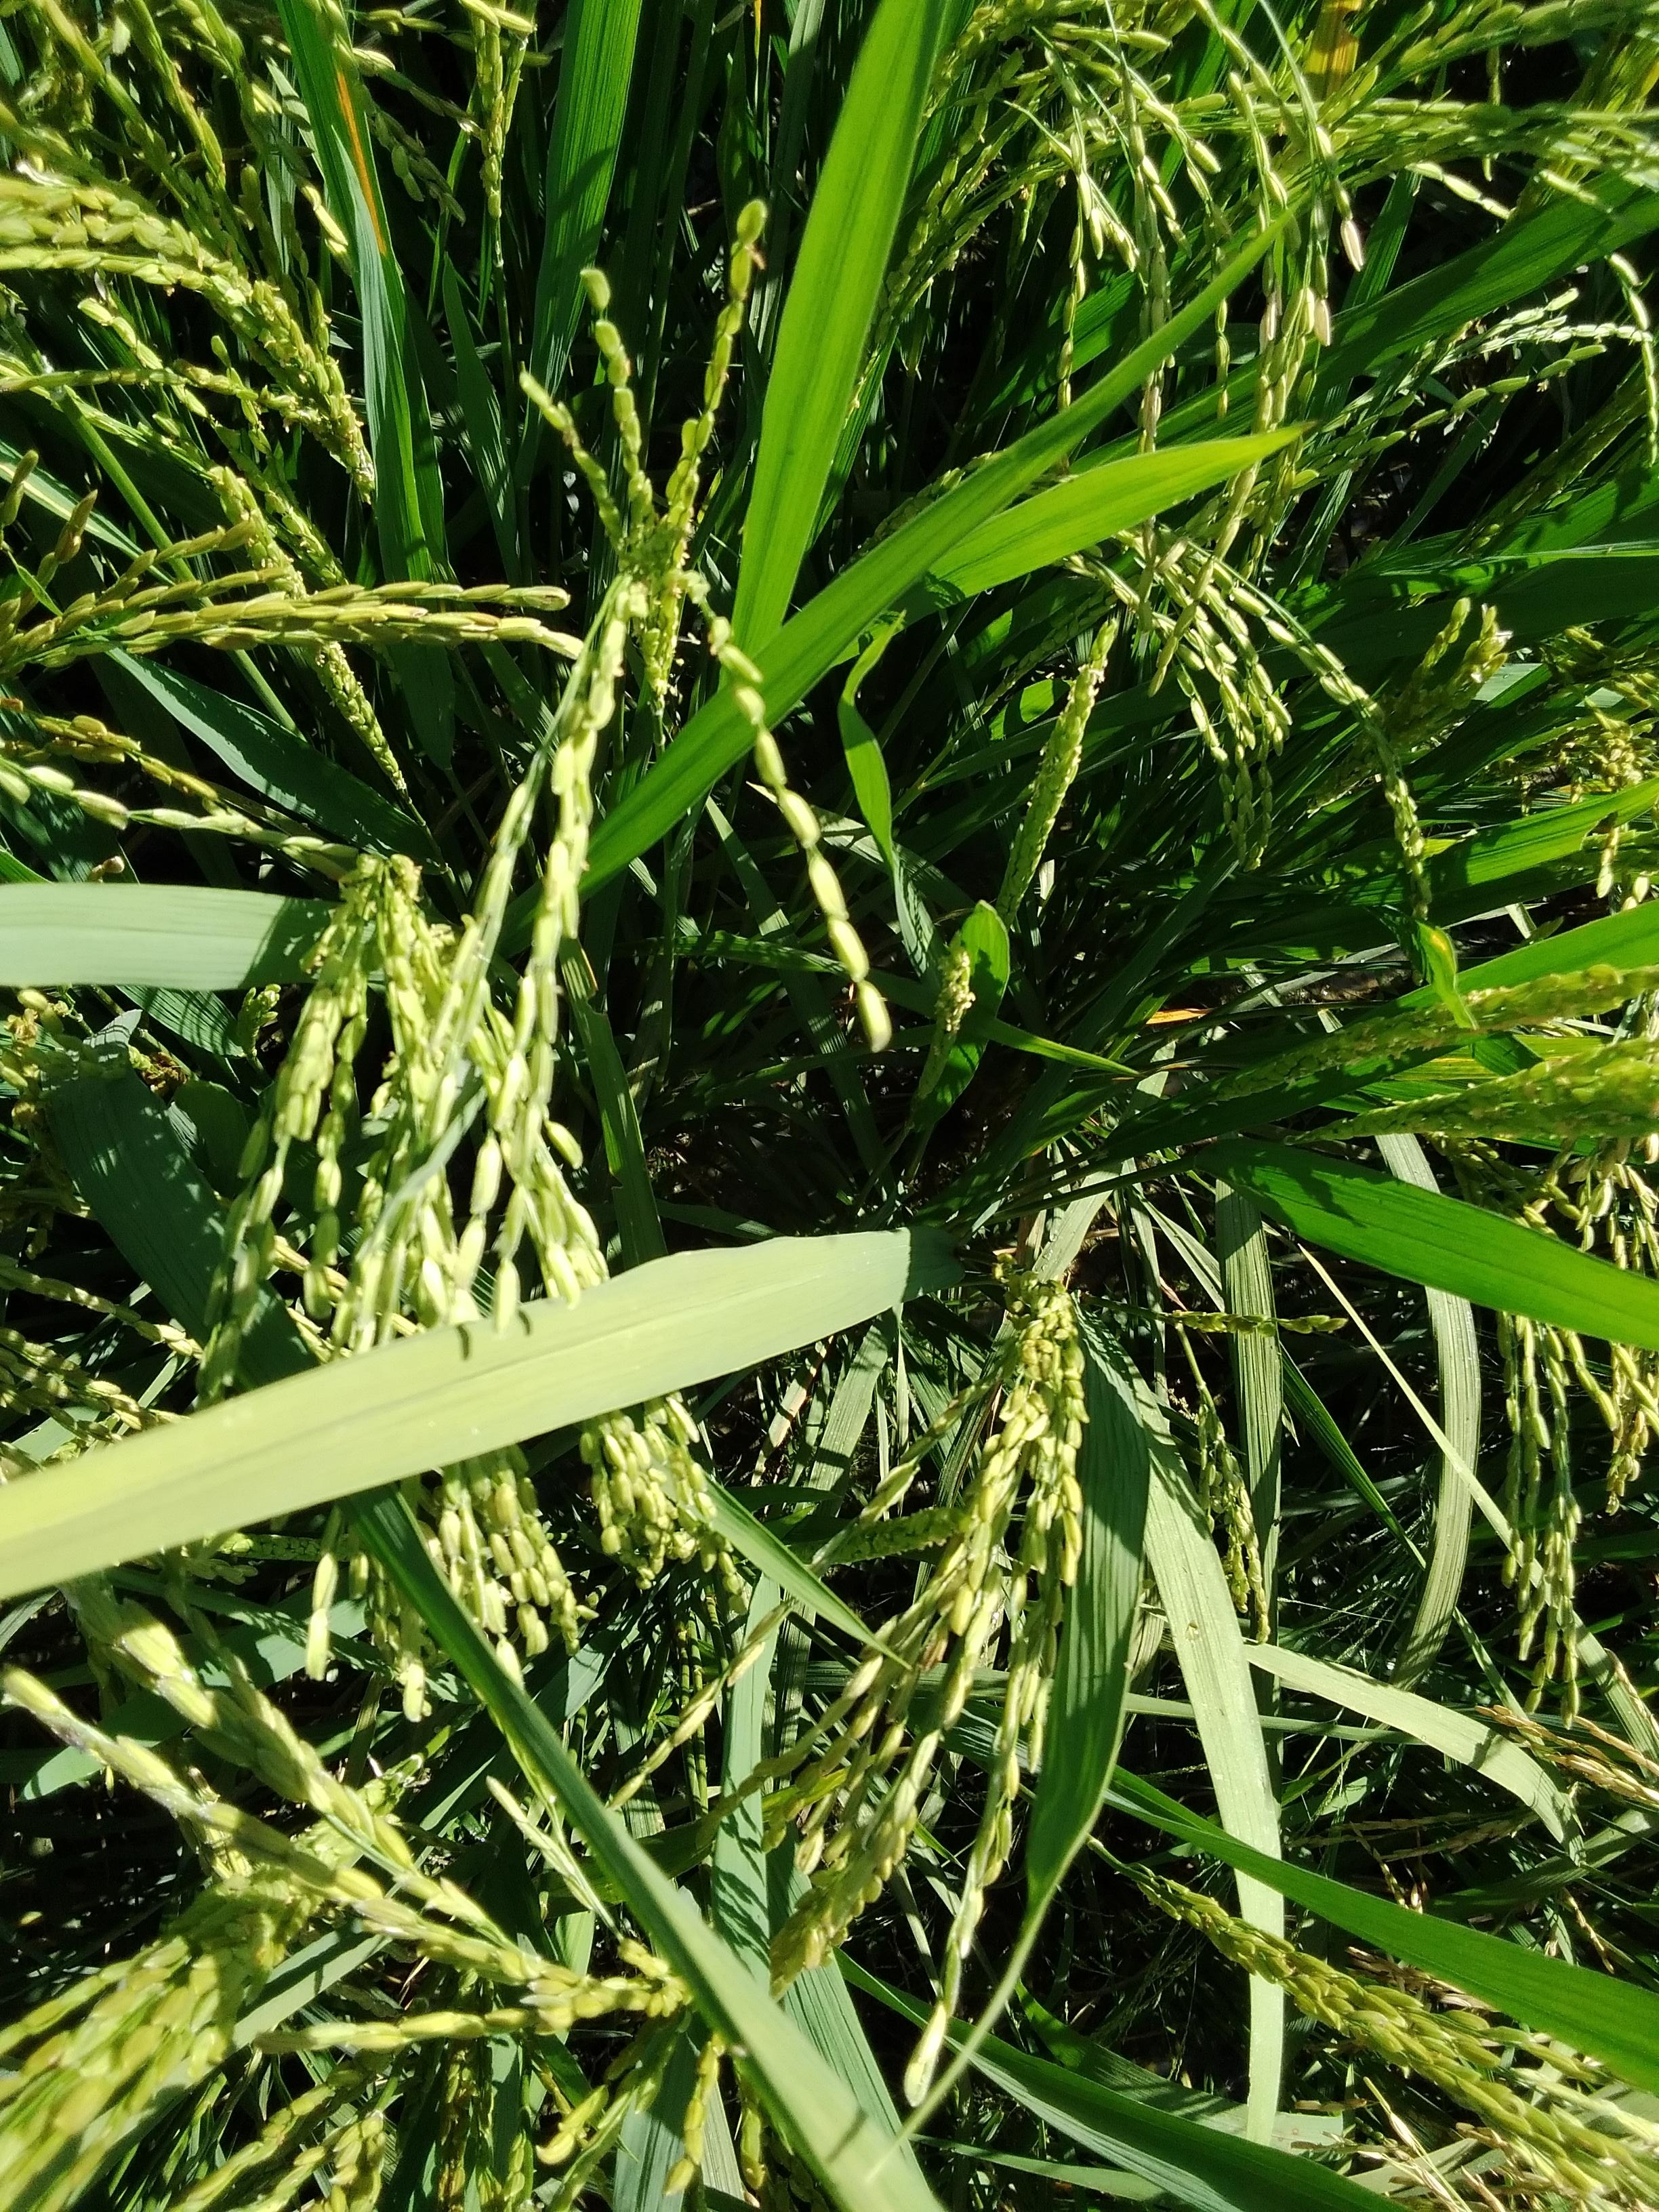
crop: rice
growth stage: ripe watery
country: Senegal
